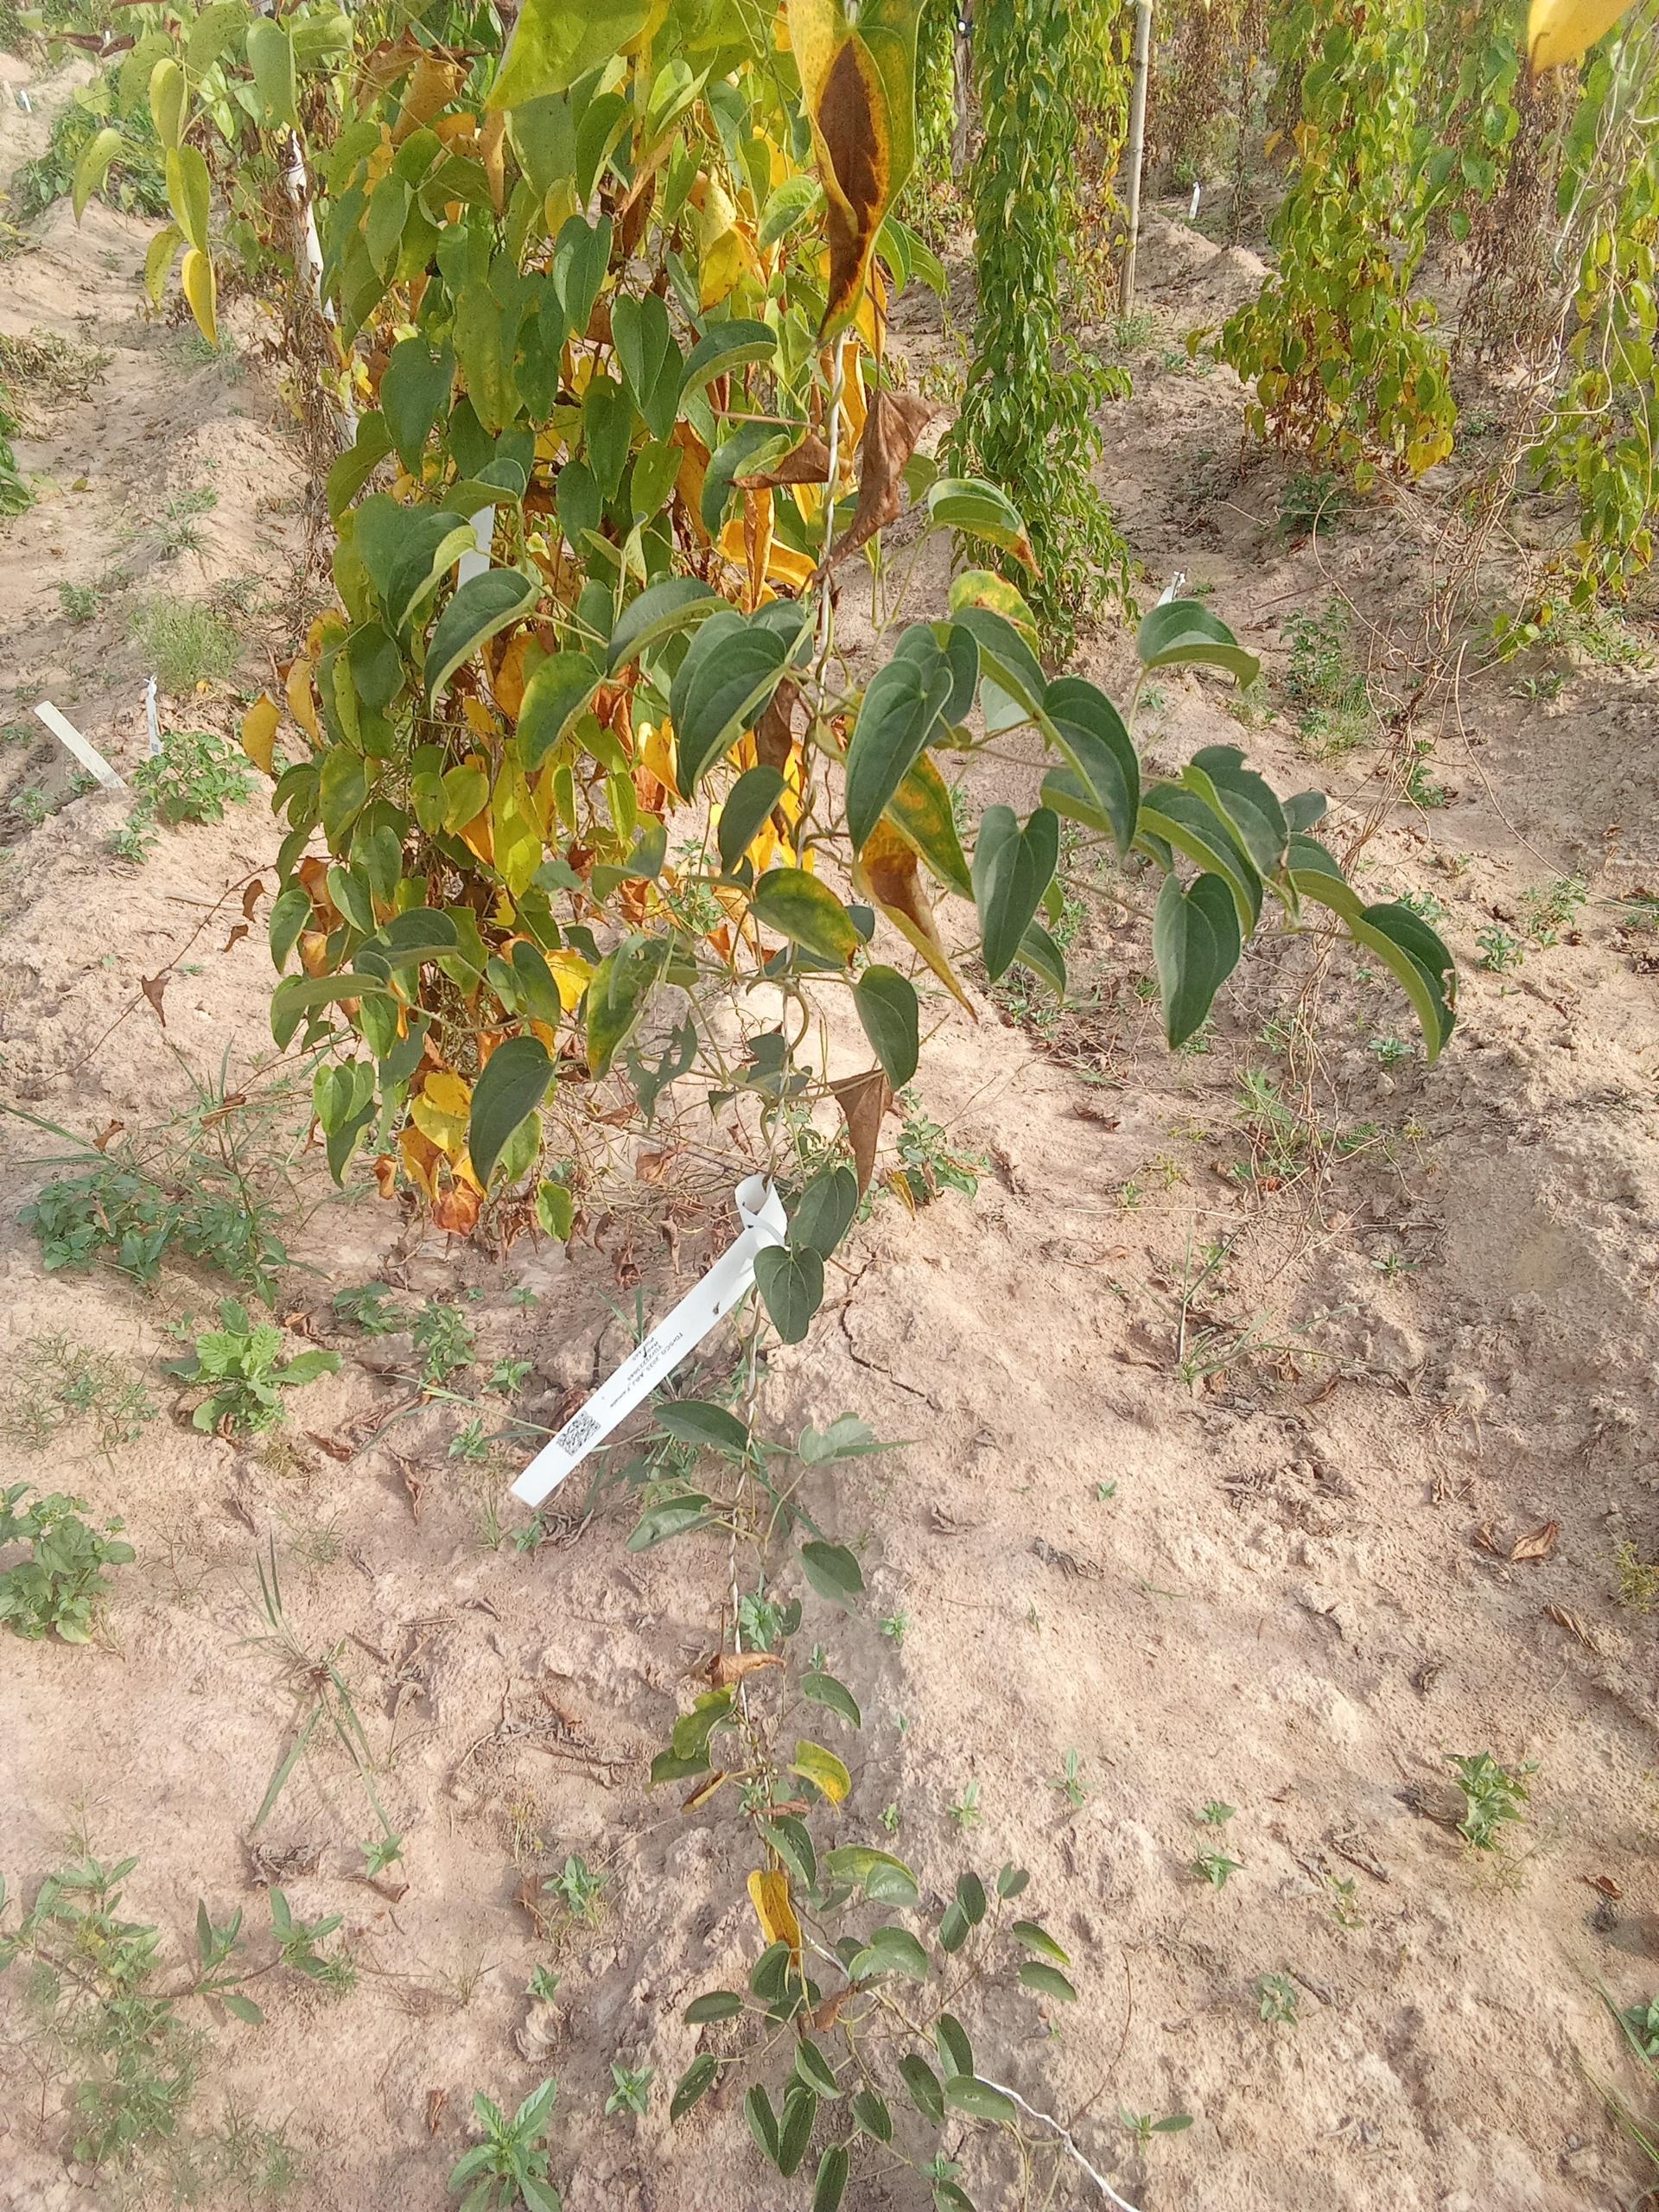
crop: yam
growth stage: maturity
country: Nigeria
